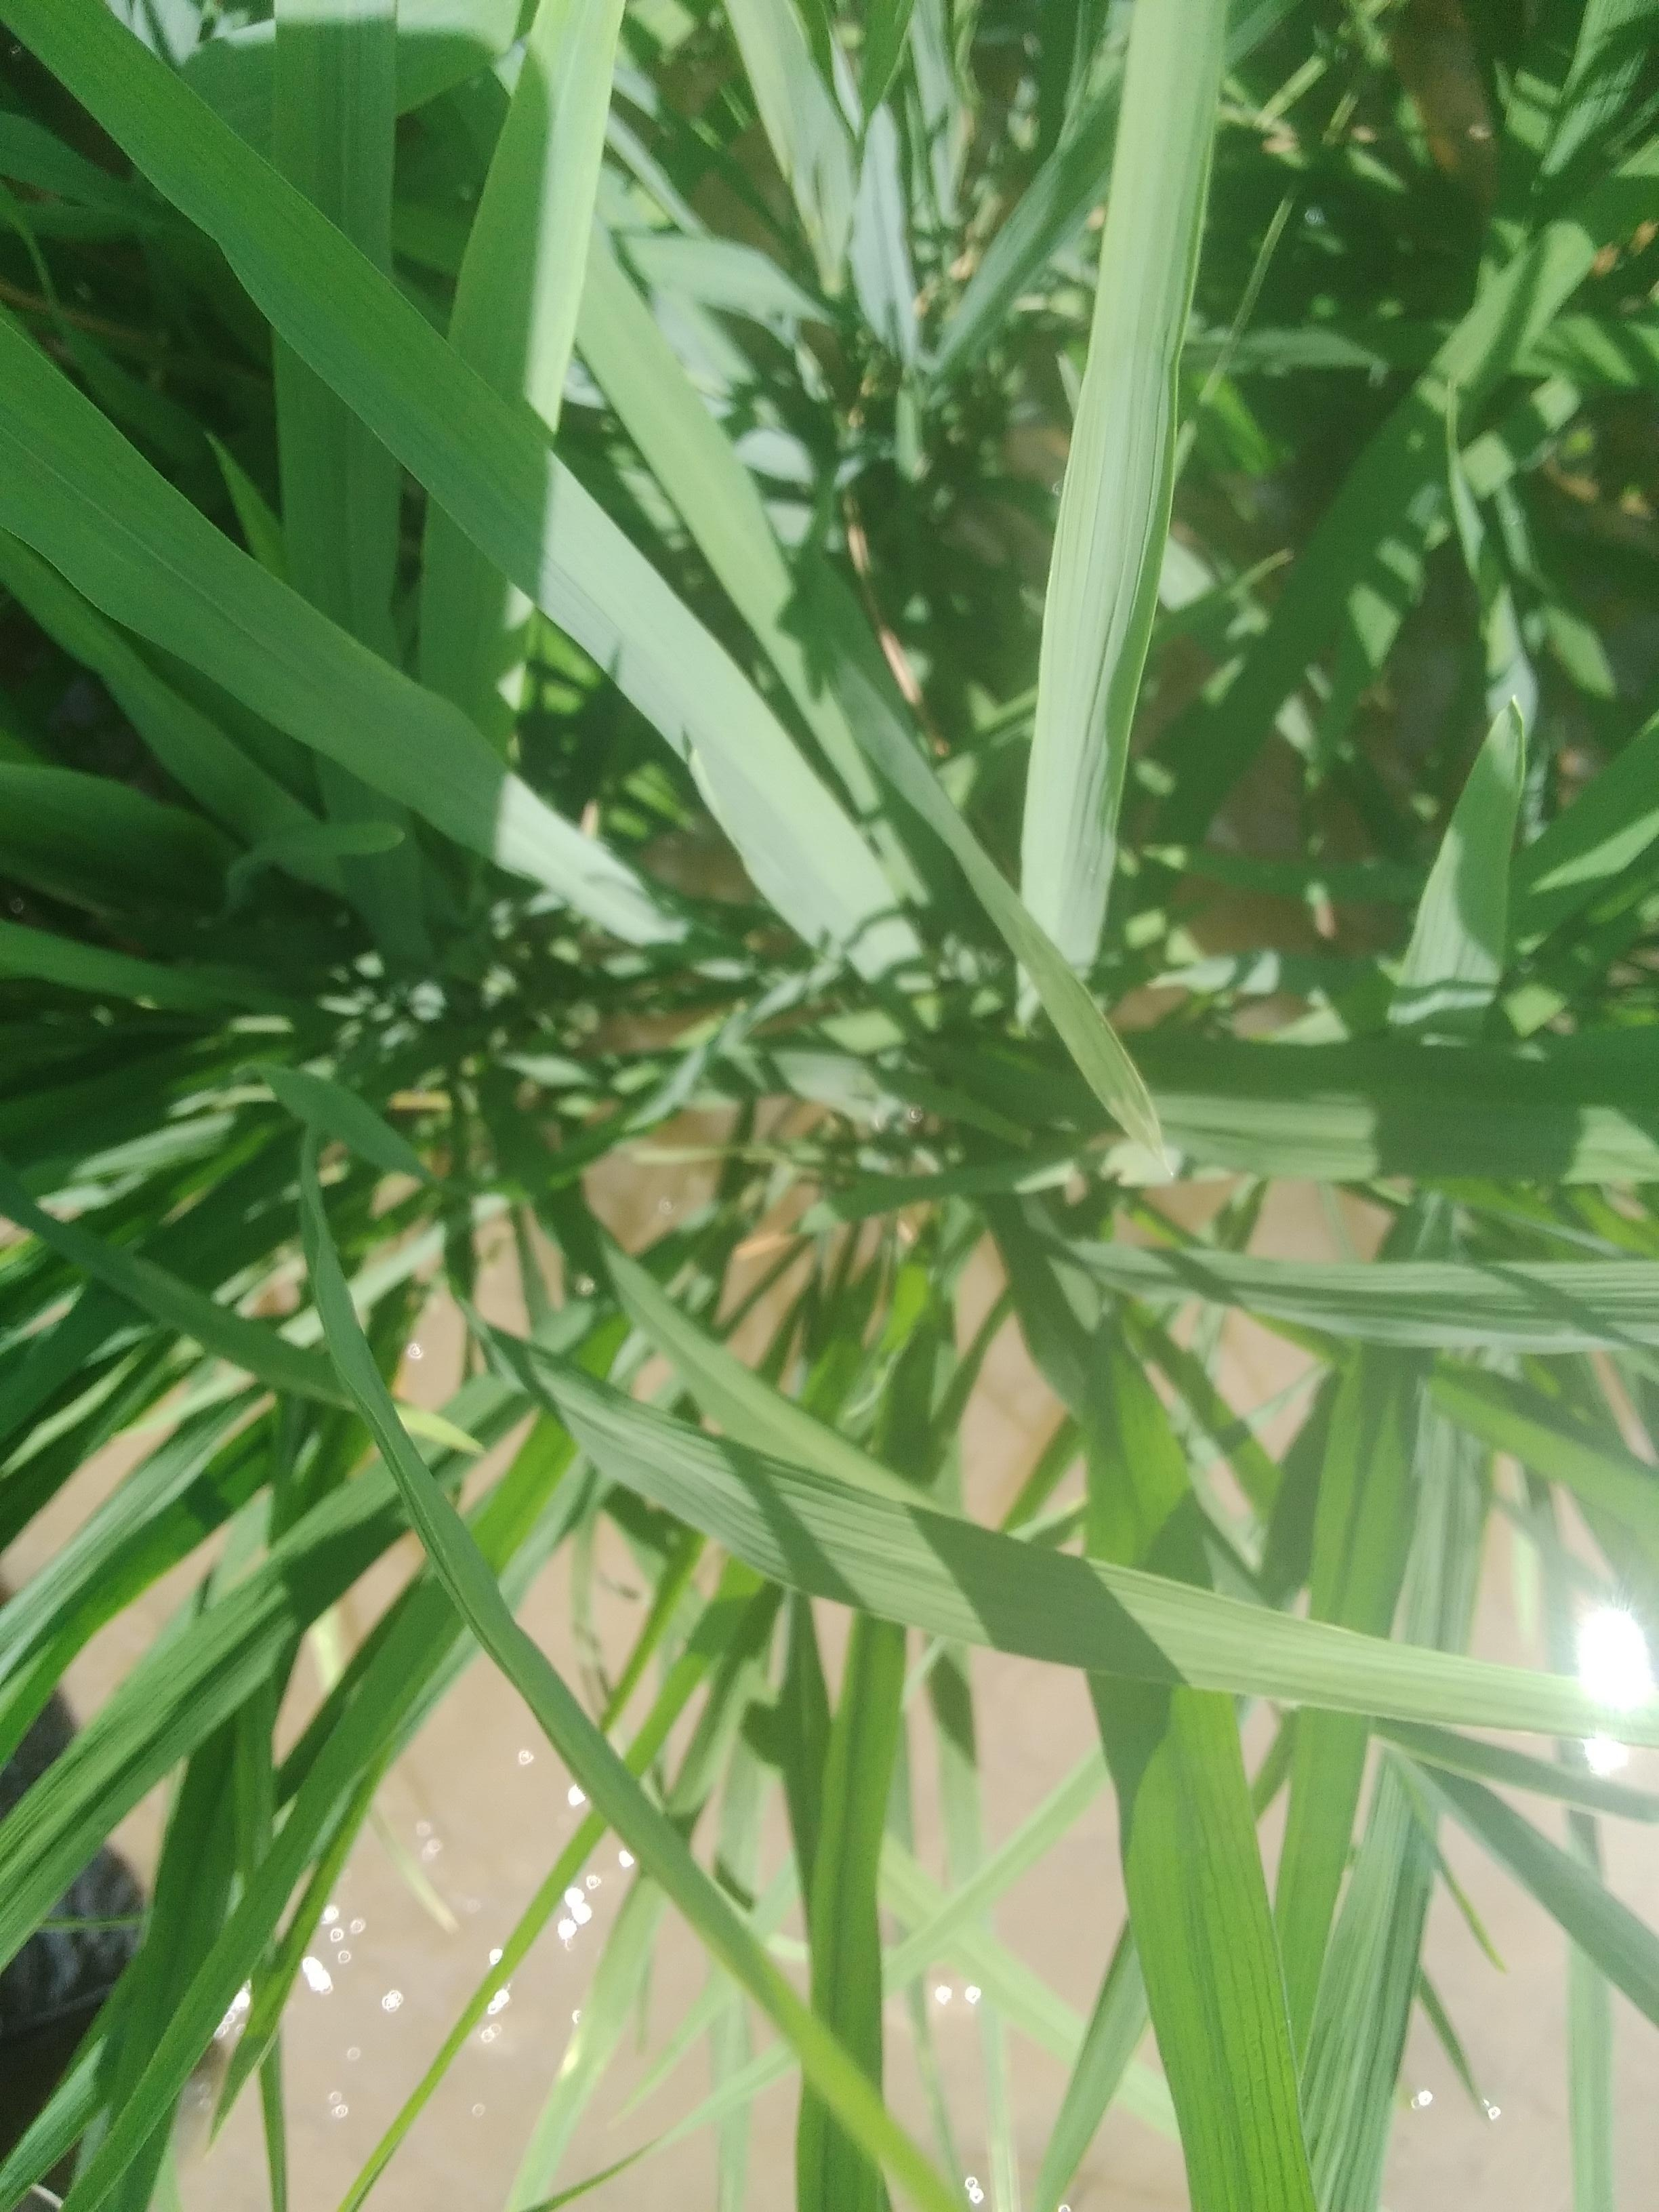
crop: rice
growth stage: elongation stem
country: Nigeria
